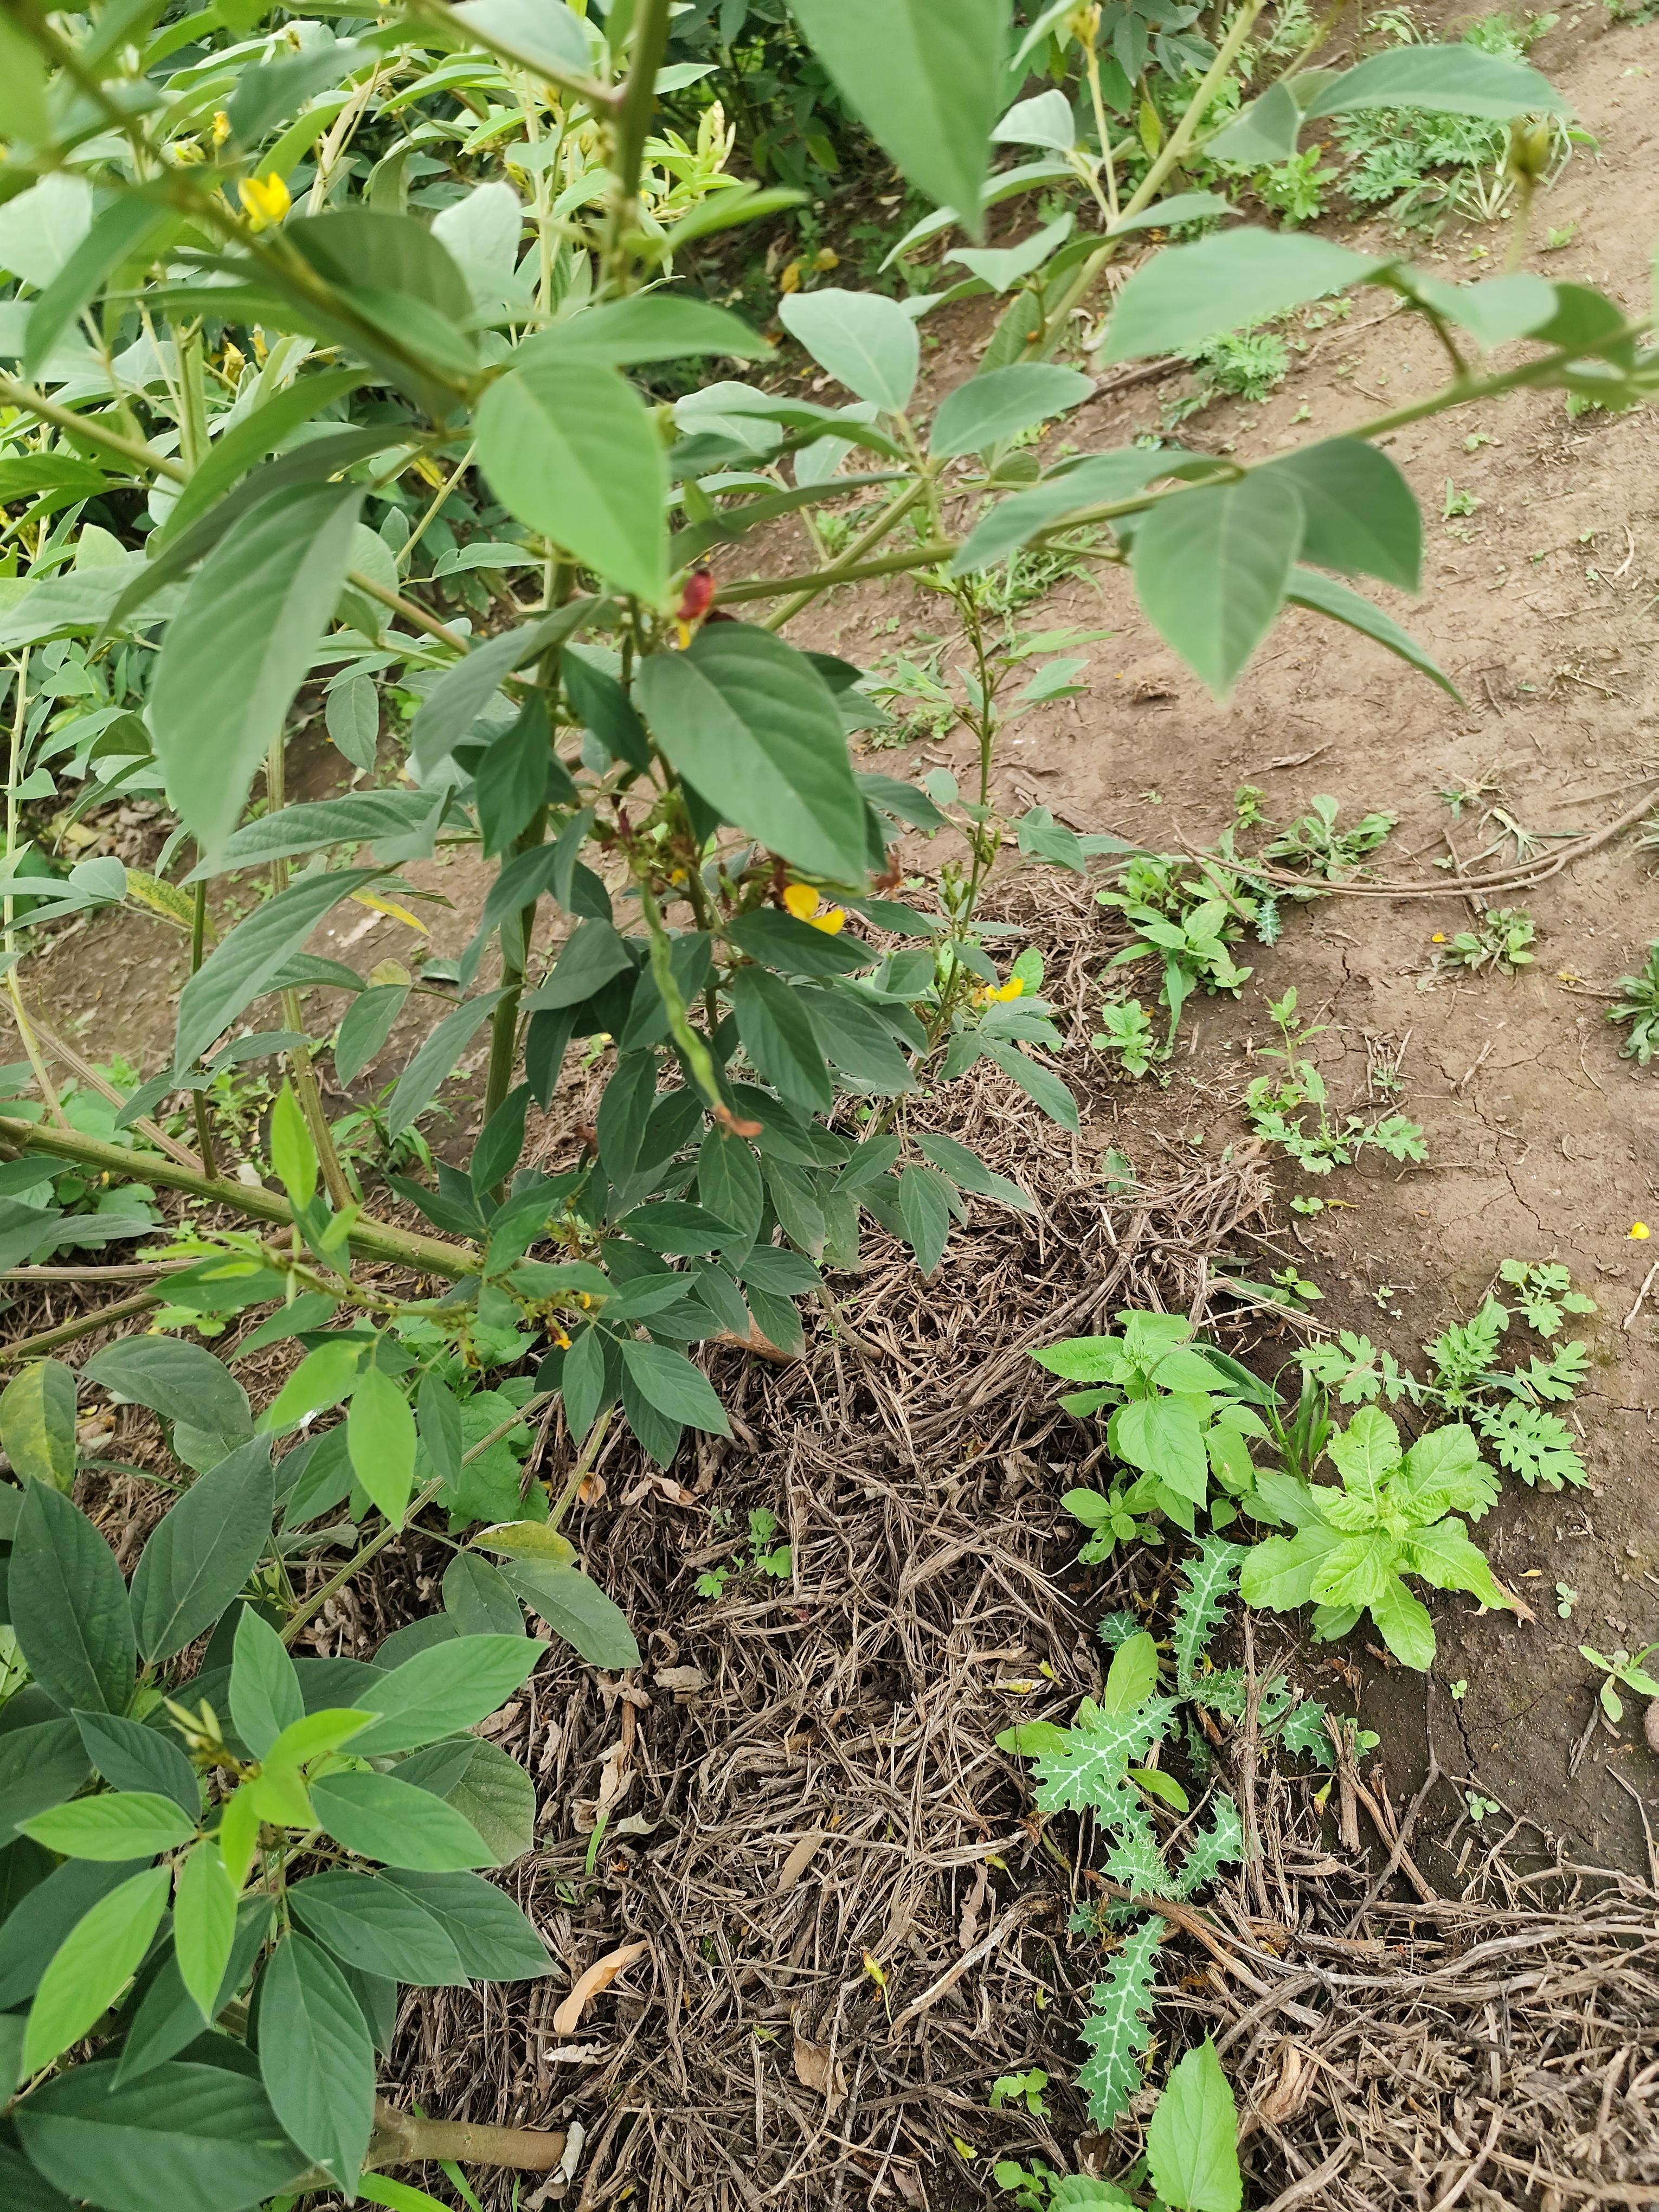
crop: pigeonpea
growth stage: flowering
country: Tanzania
